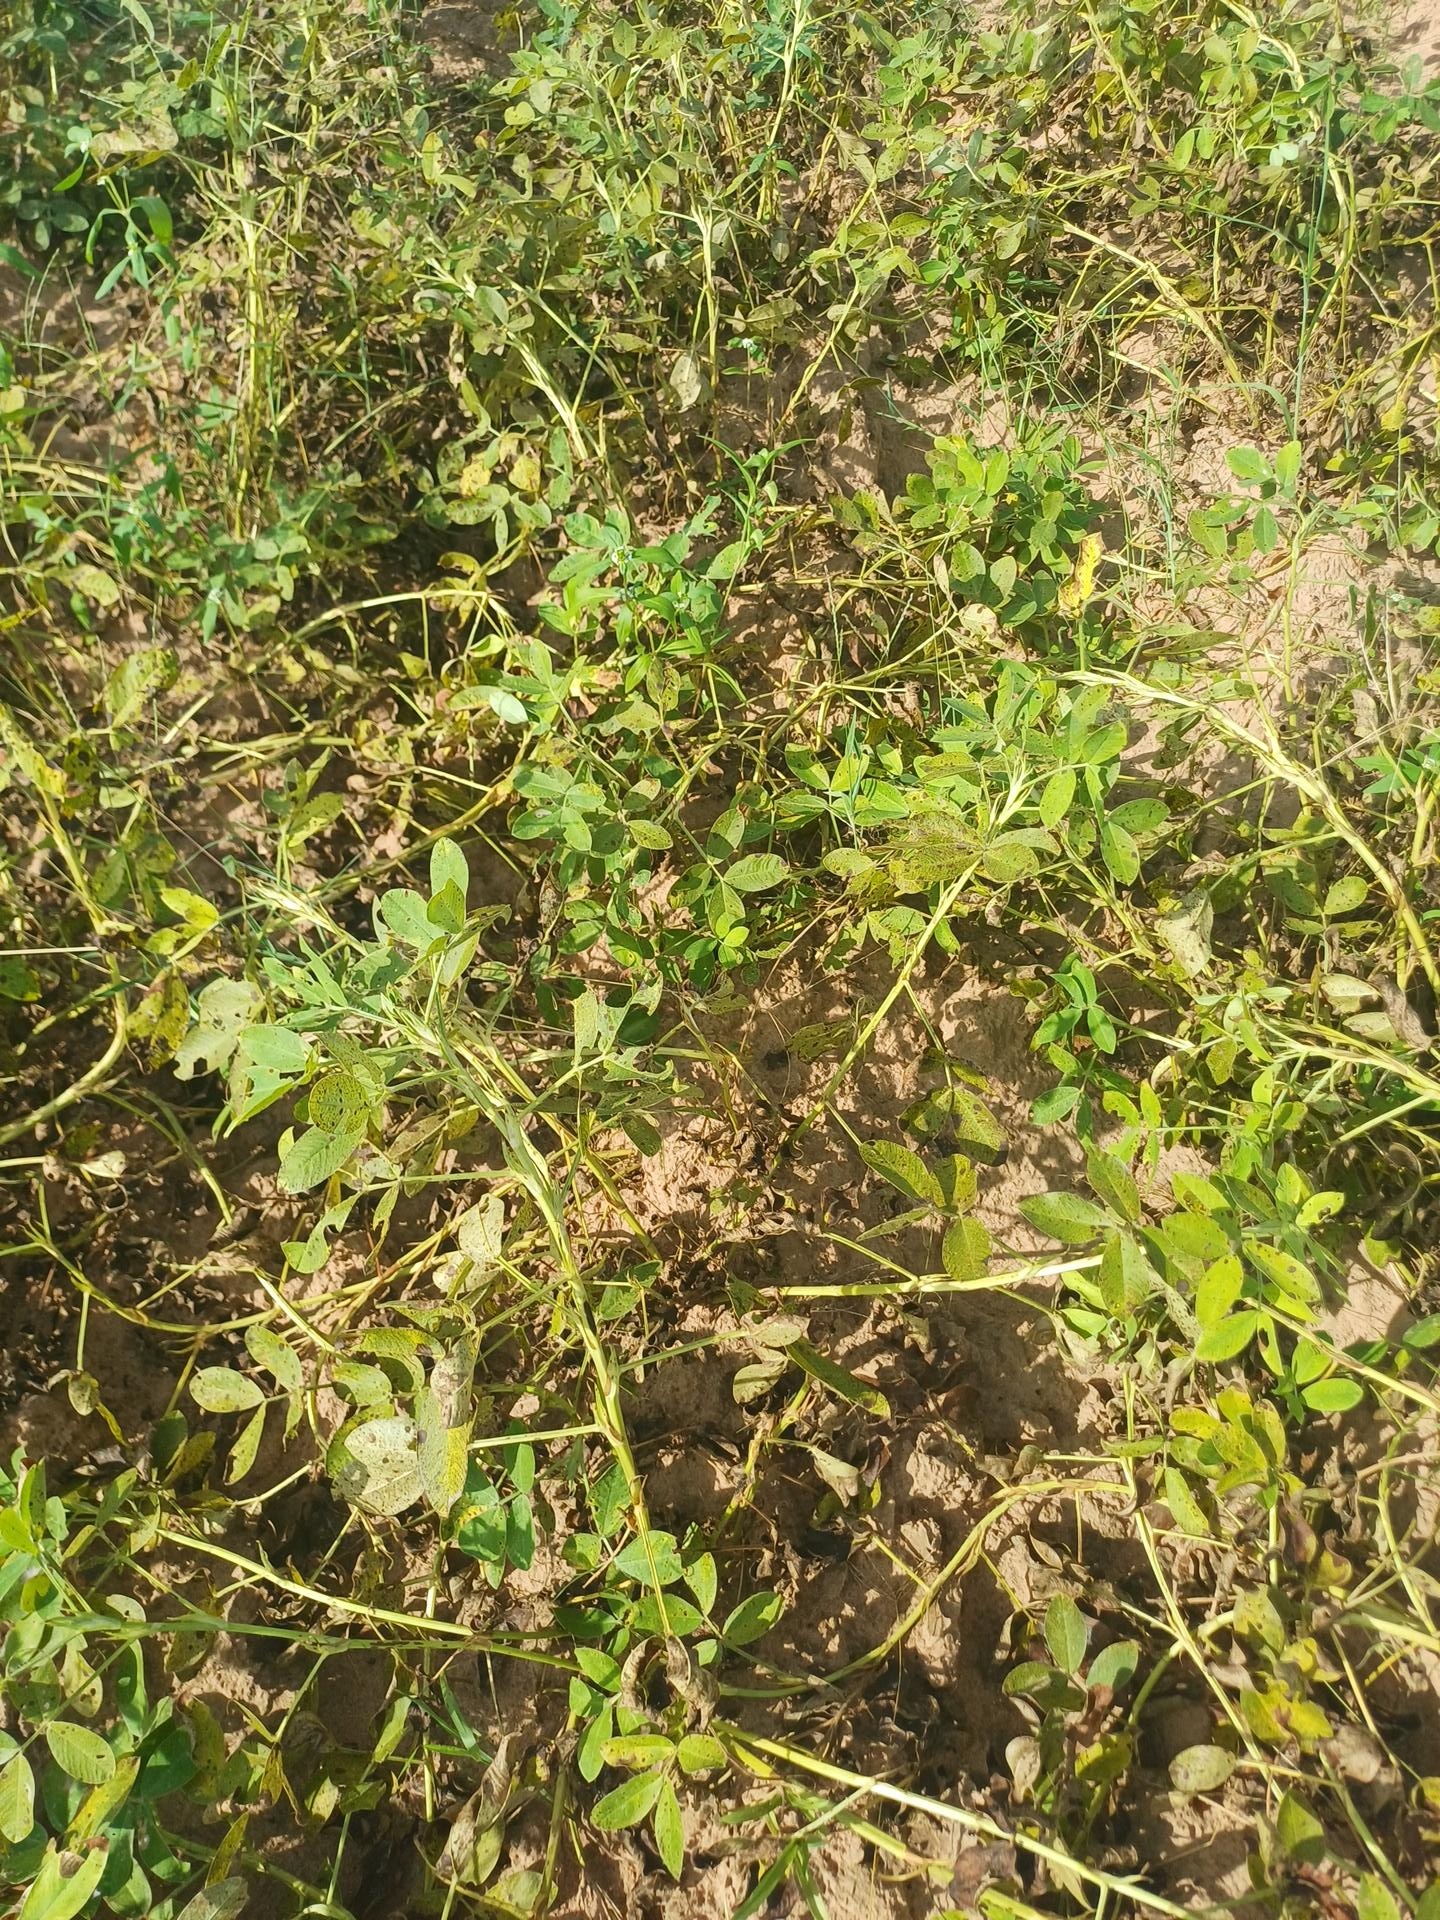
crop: groundnut
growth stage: flowering
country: Senegal
